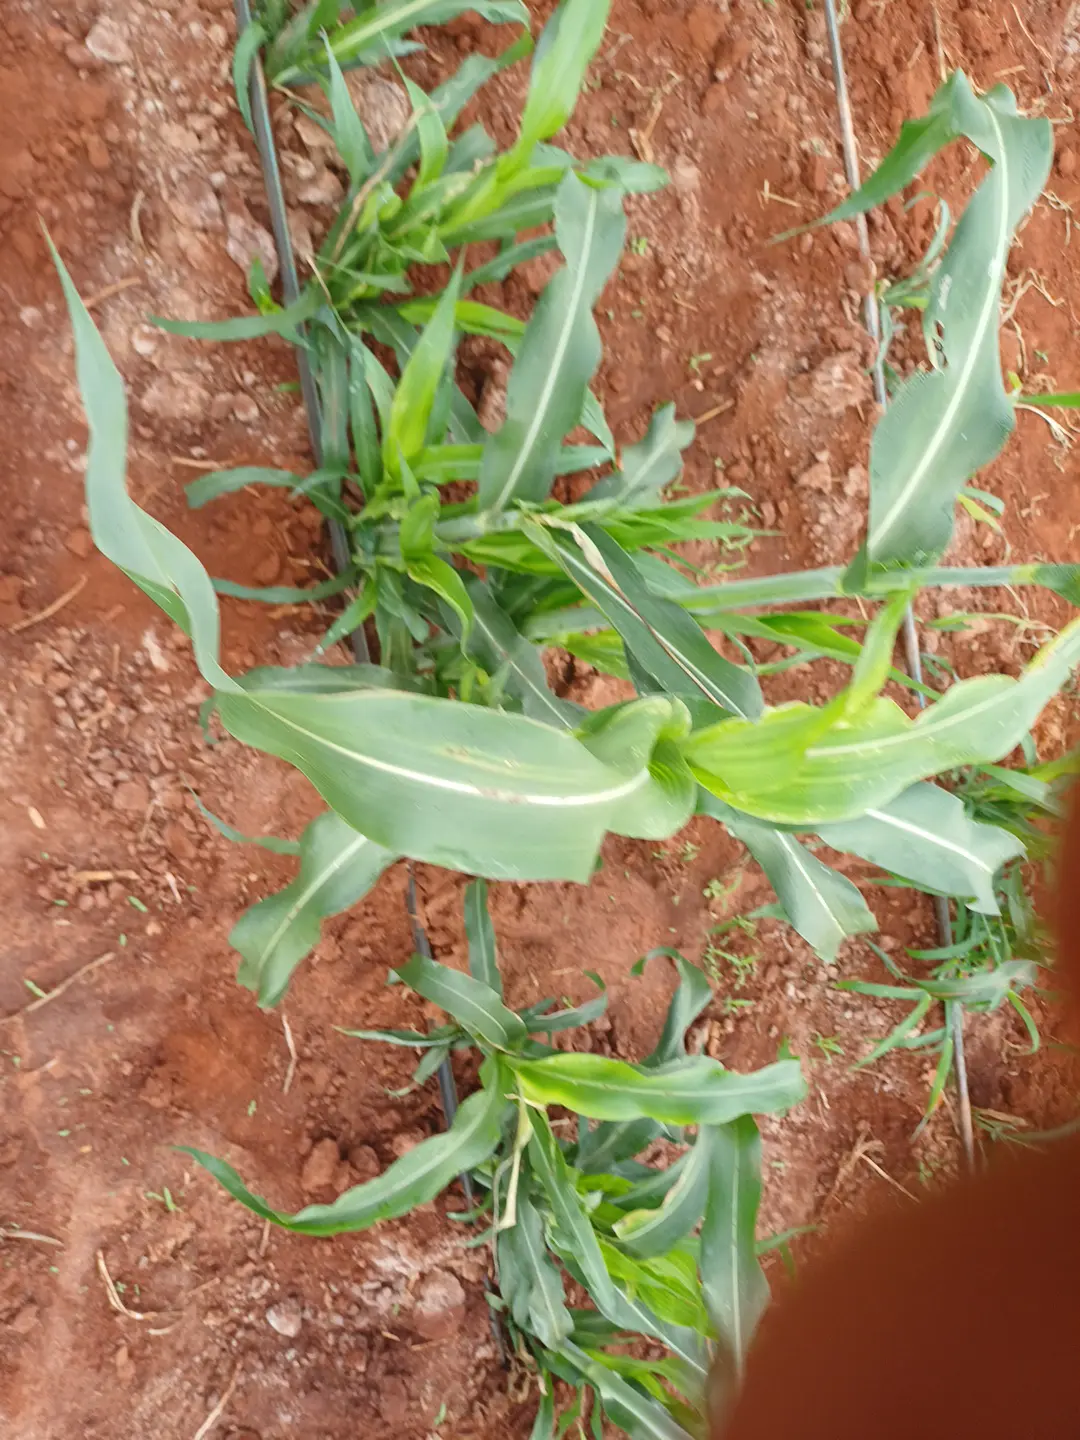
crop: sorghum
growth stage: elongation stem
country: Kenya
